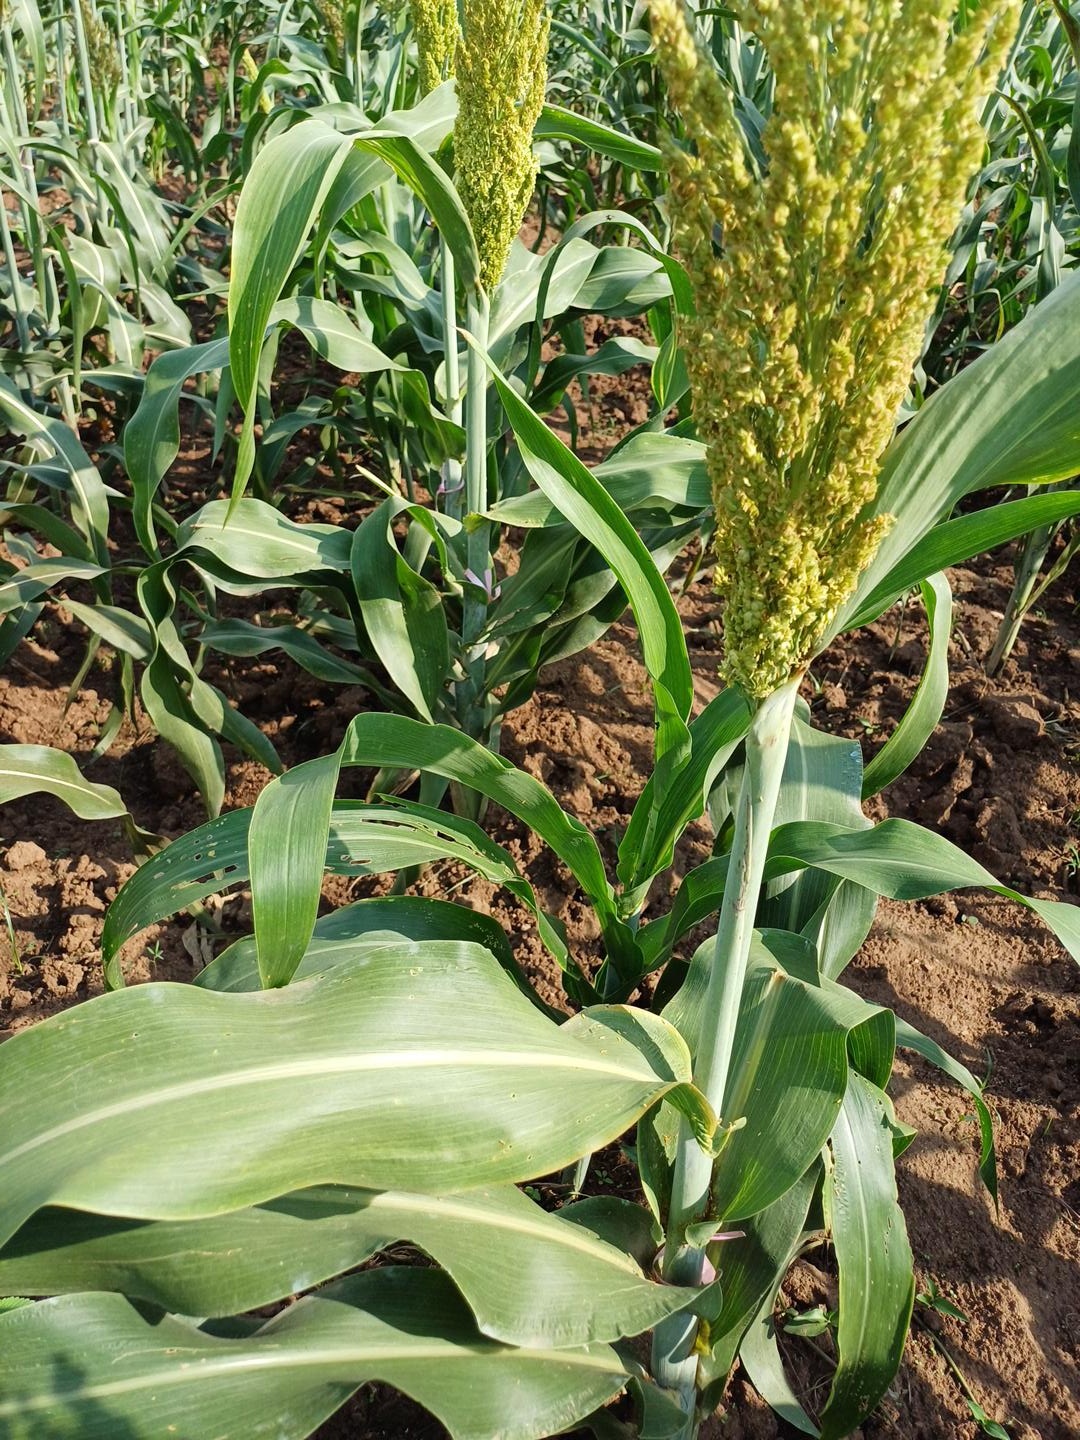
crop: sorghum
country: Kenya
